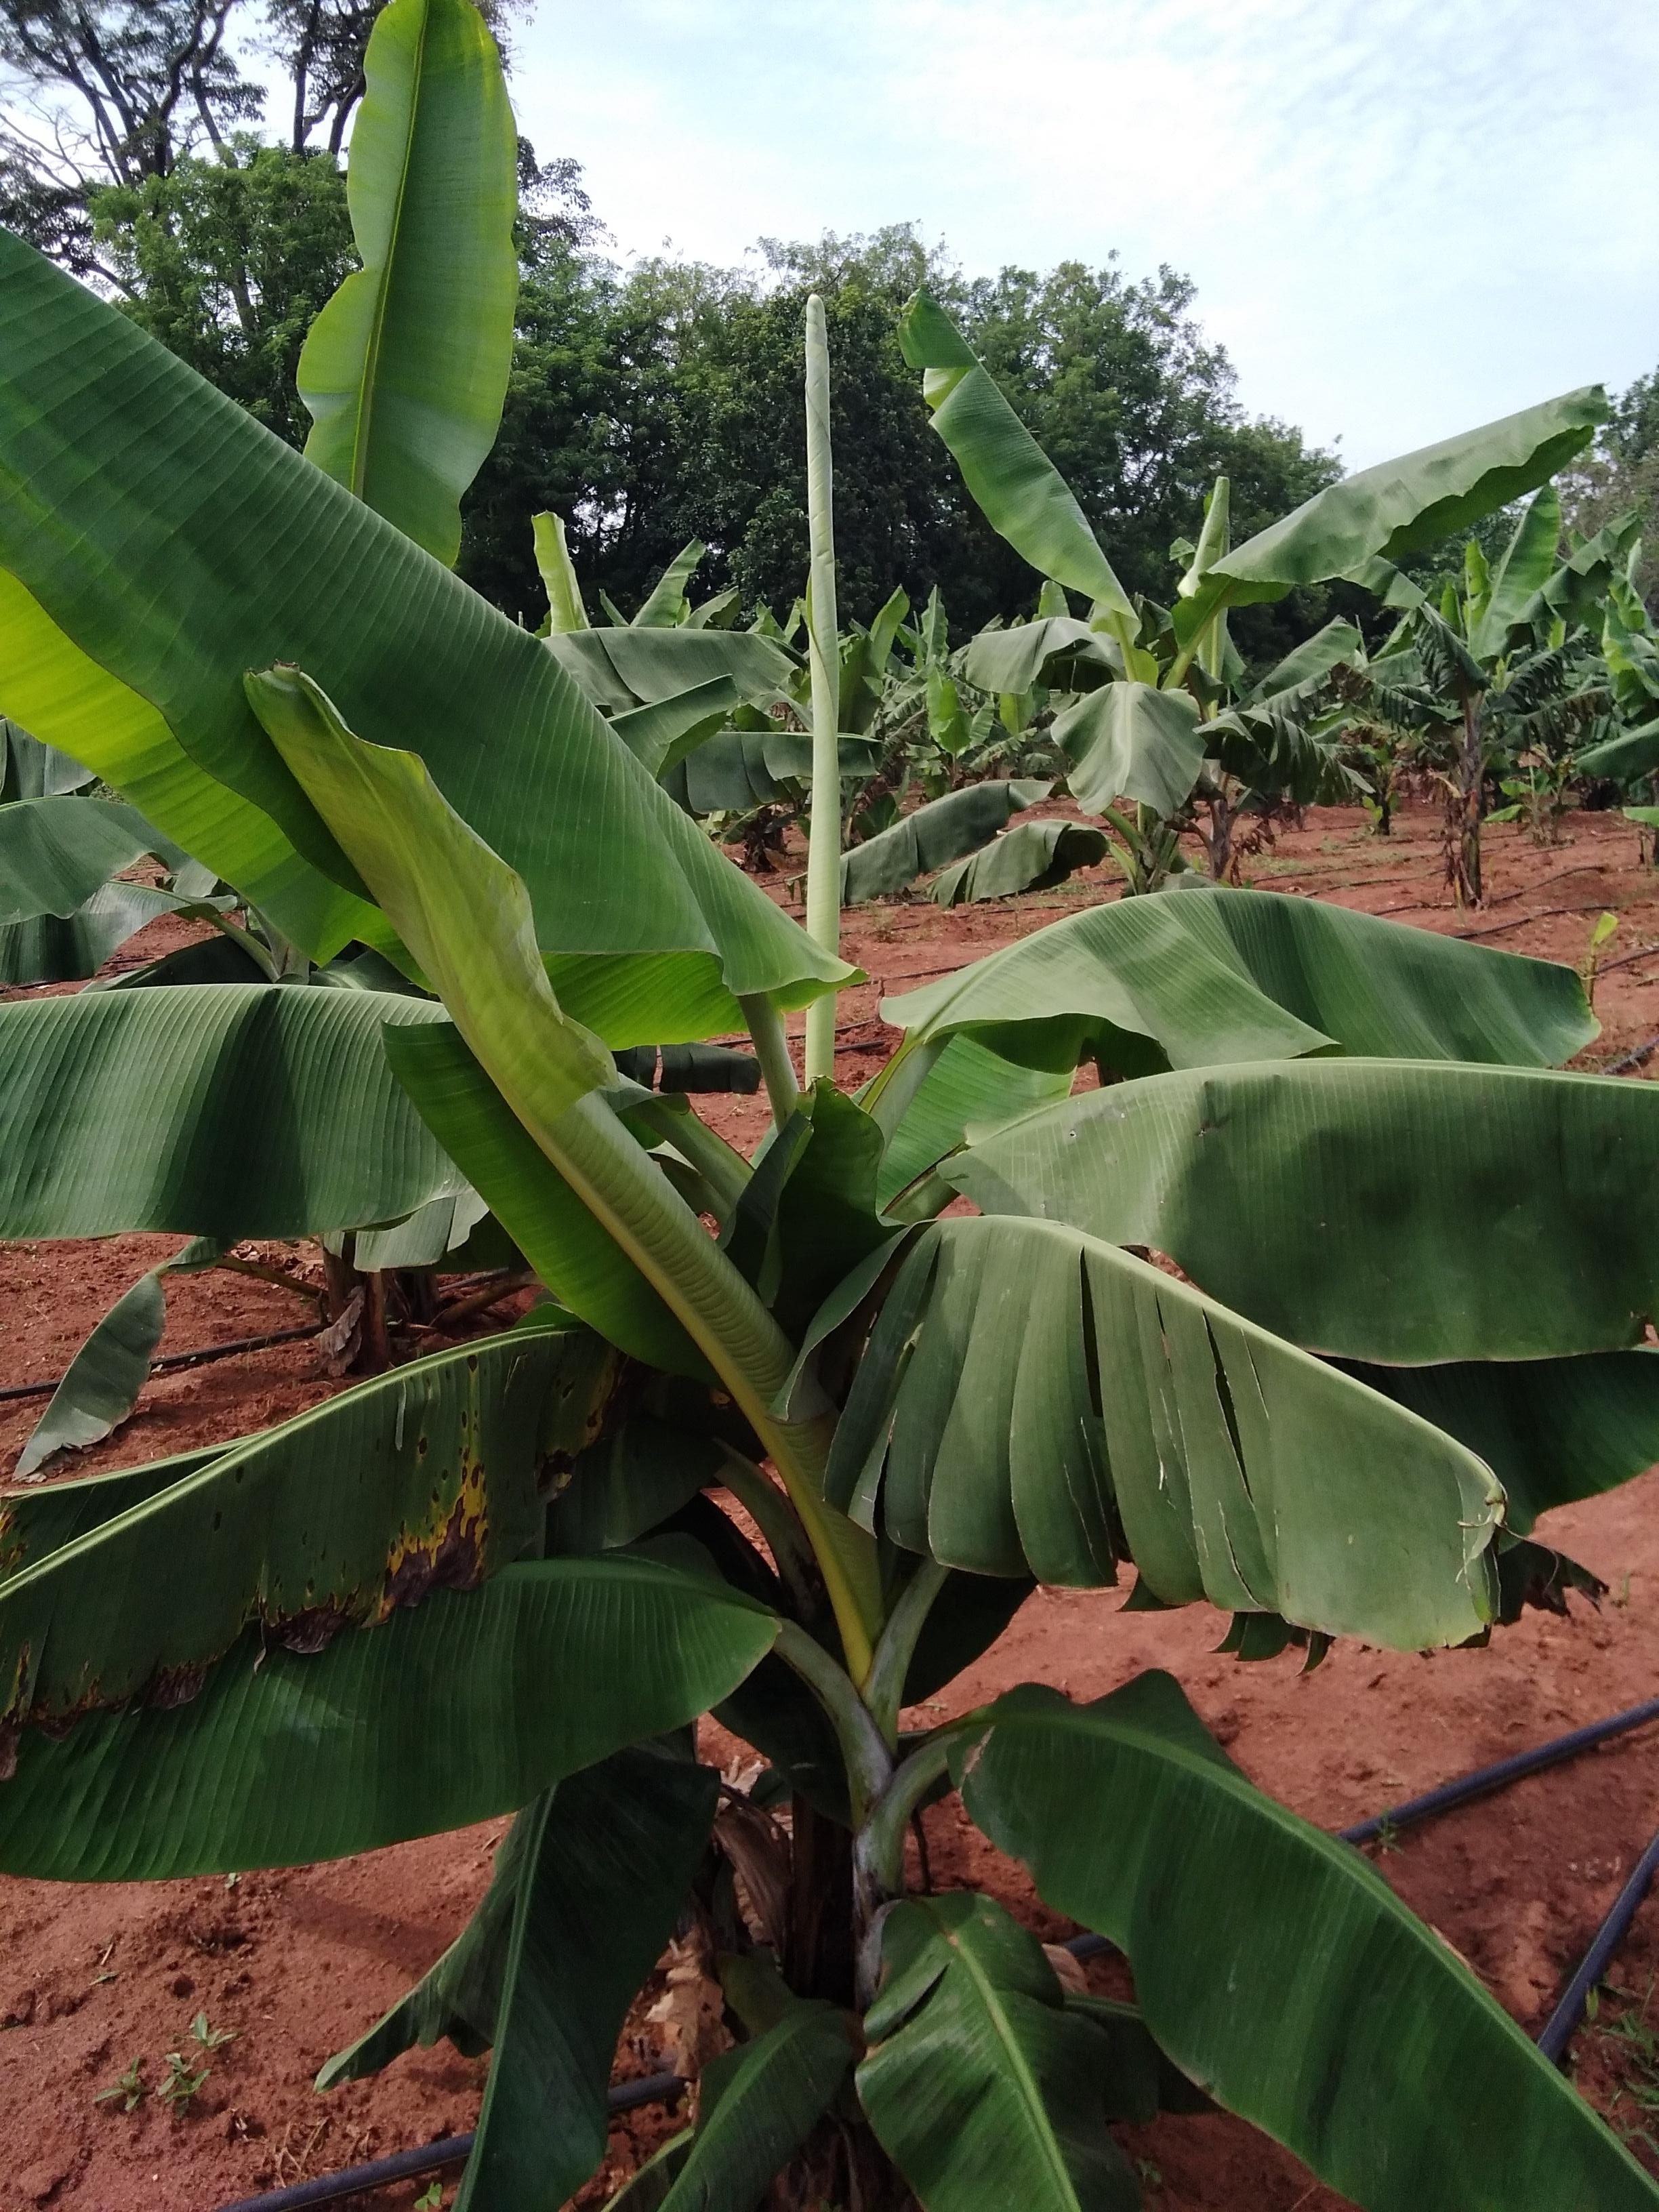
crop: banana
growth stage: vegetative
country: Uganda
